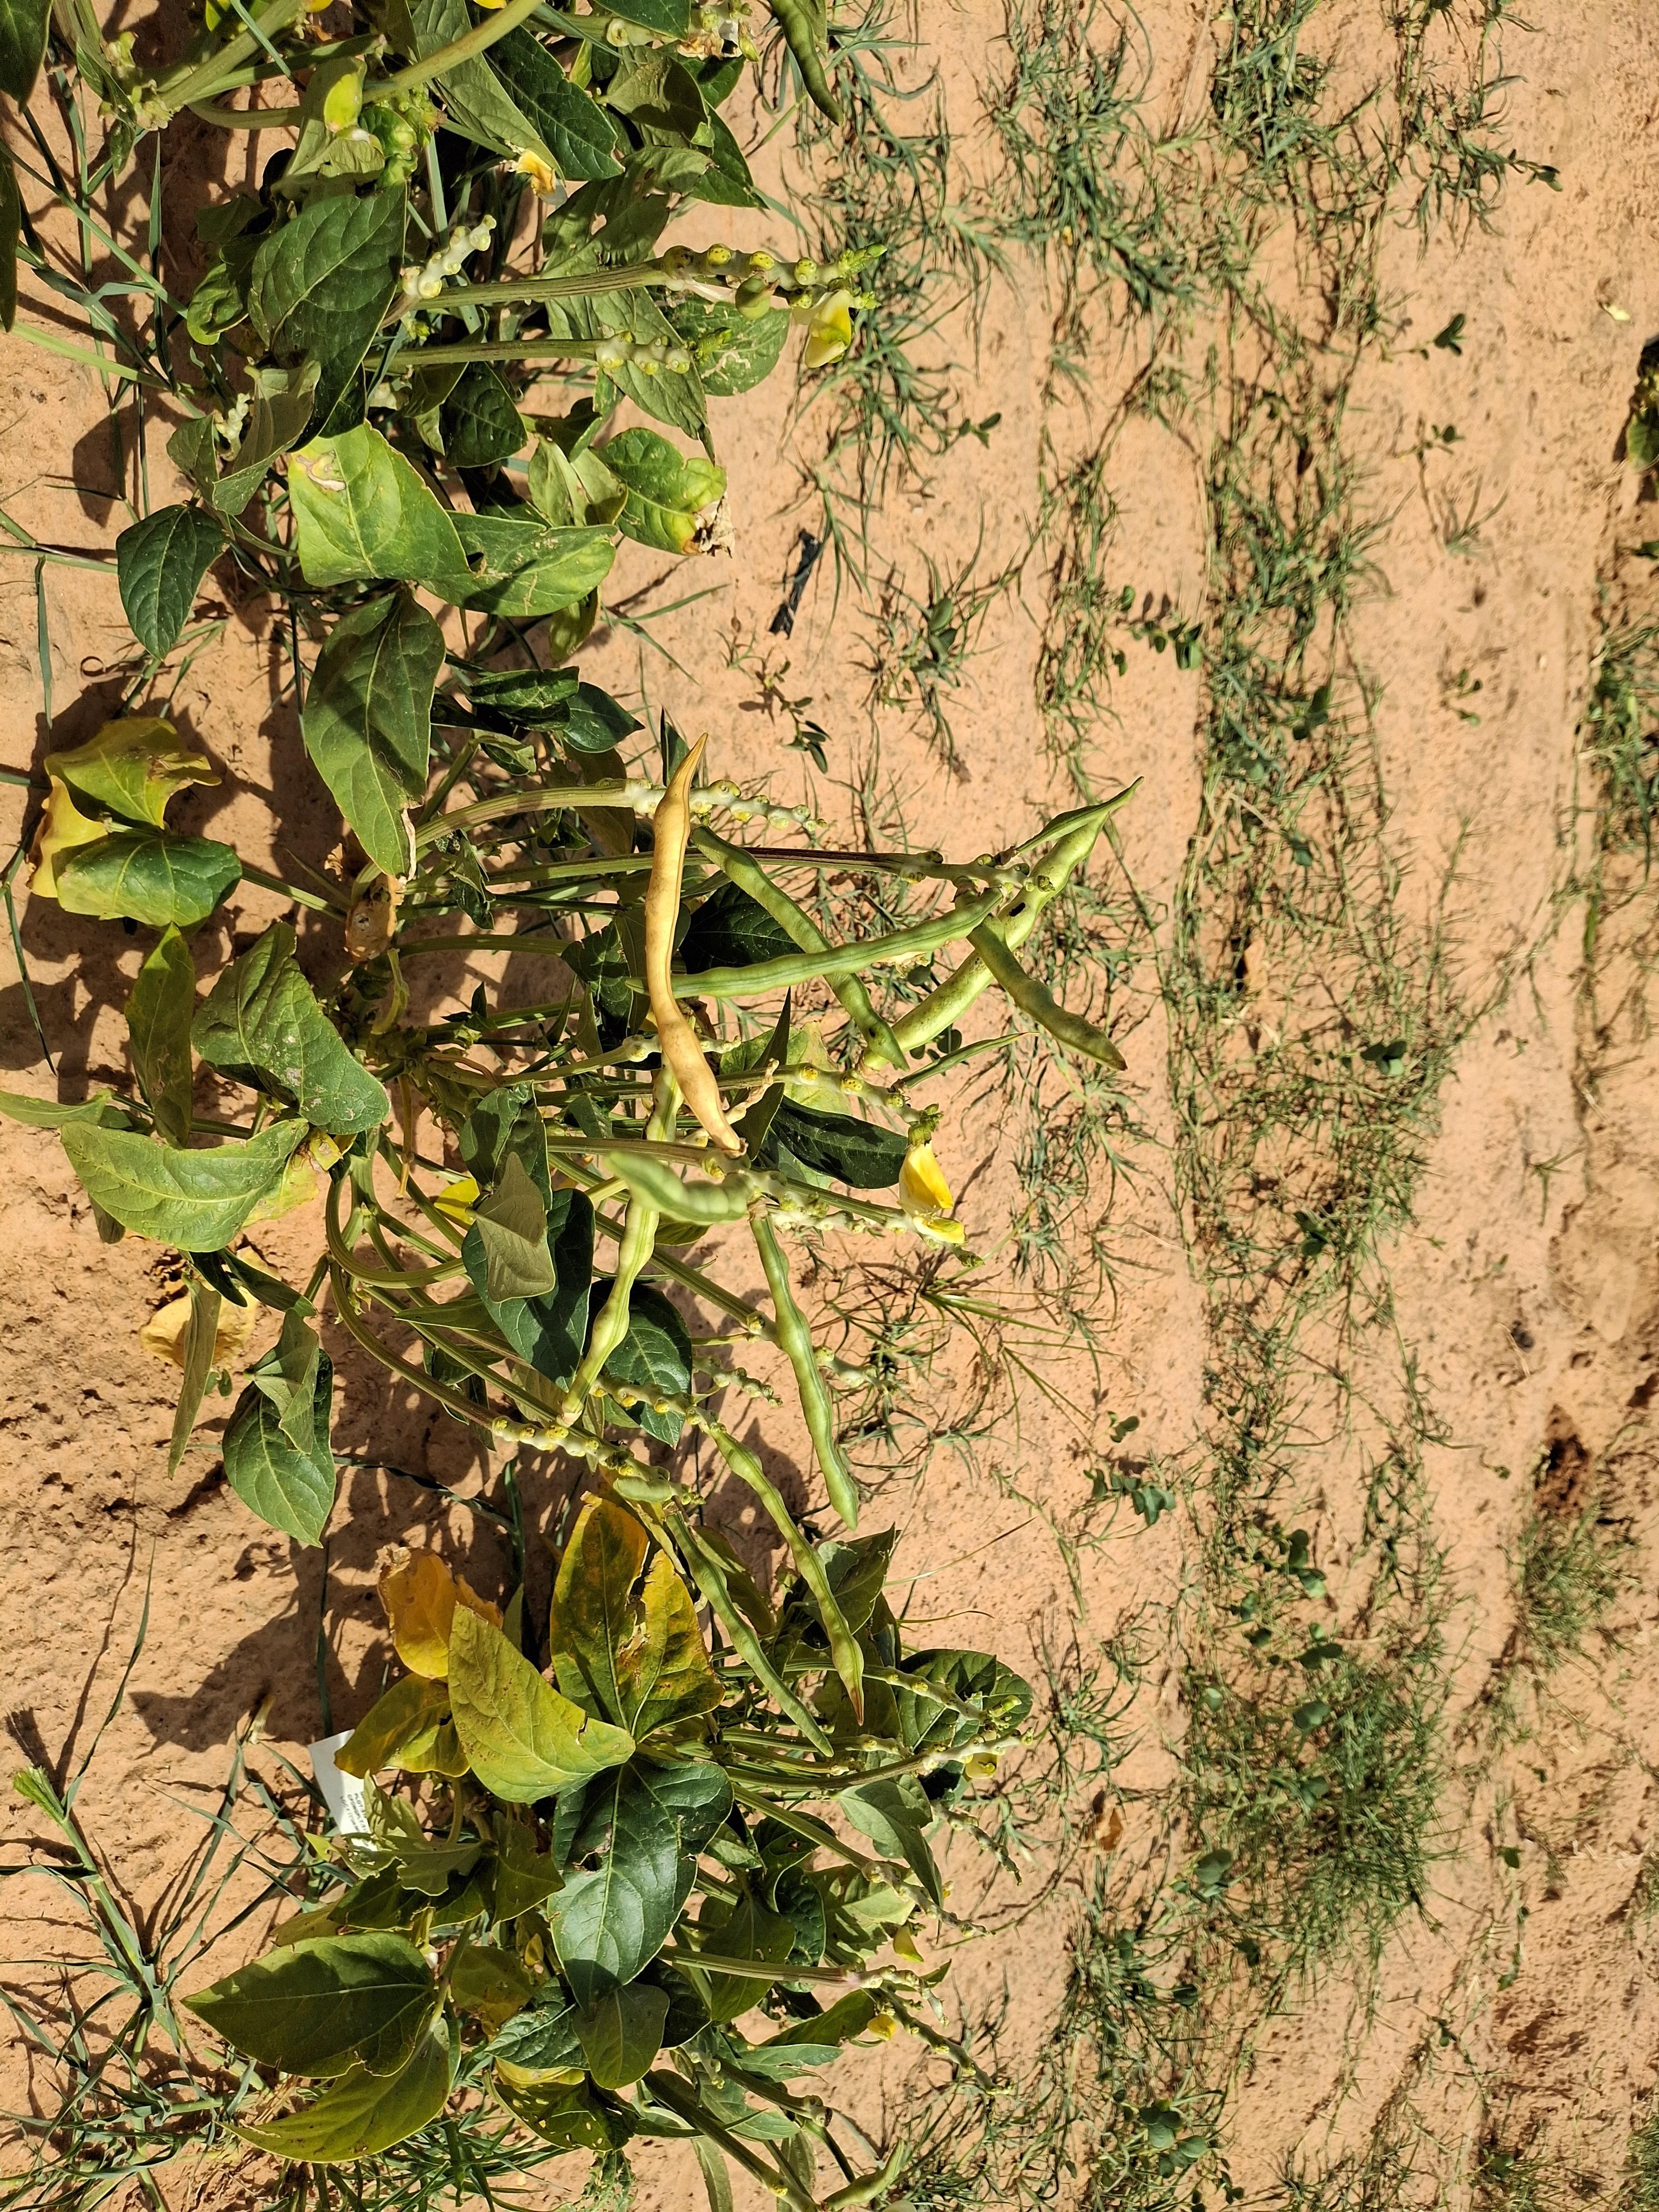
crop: cowpea
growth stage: harvest maturity
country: Nigeria
